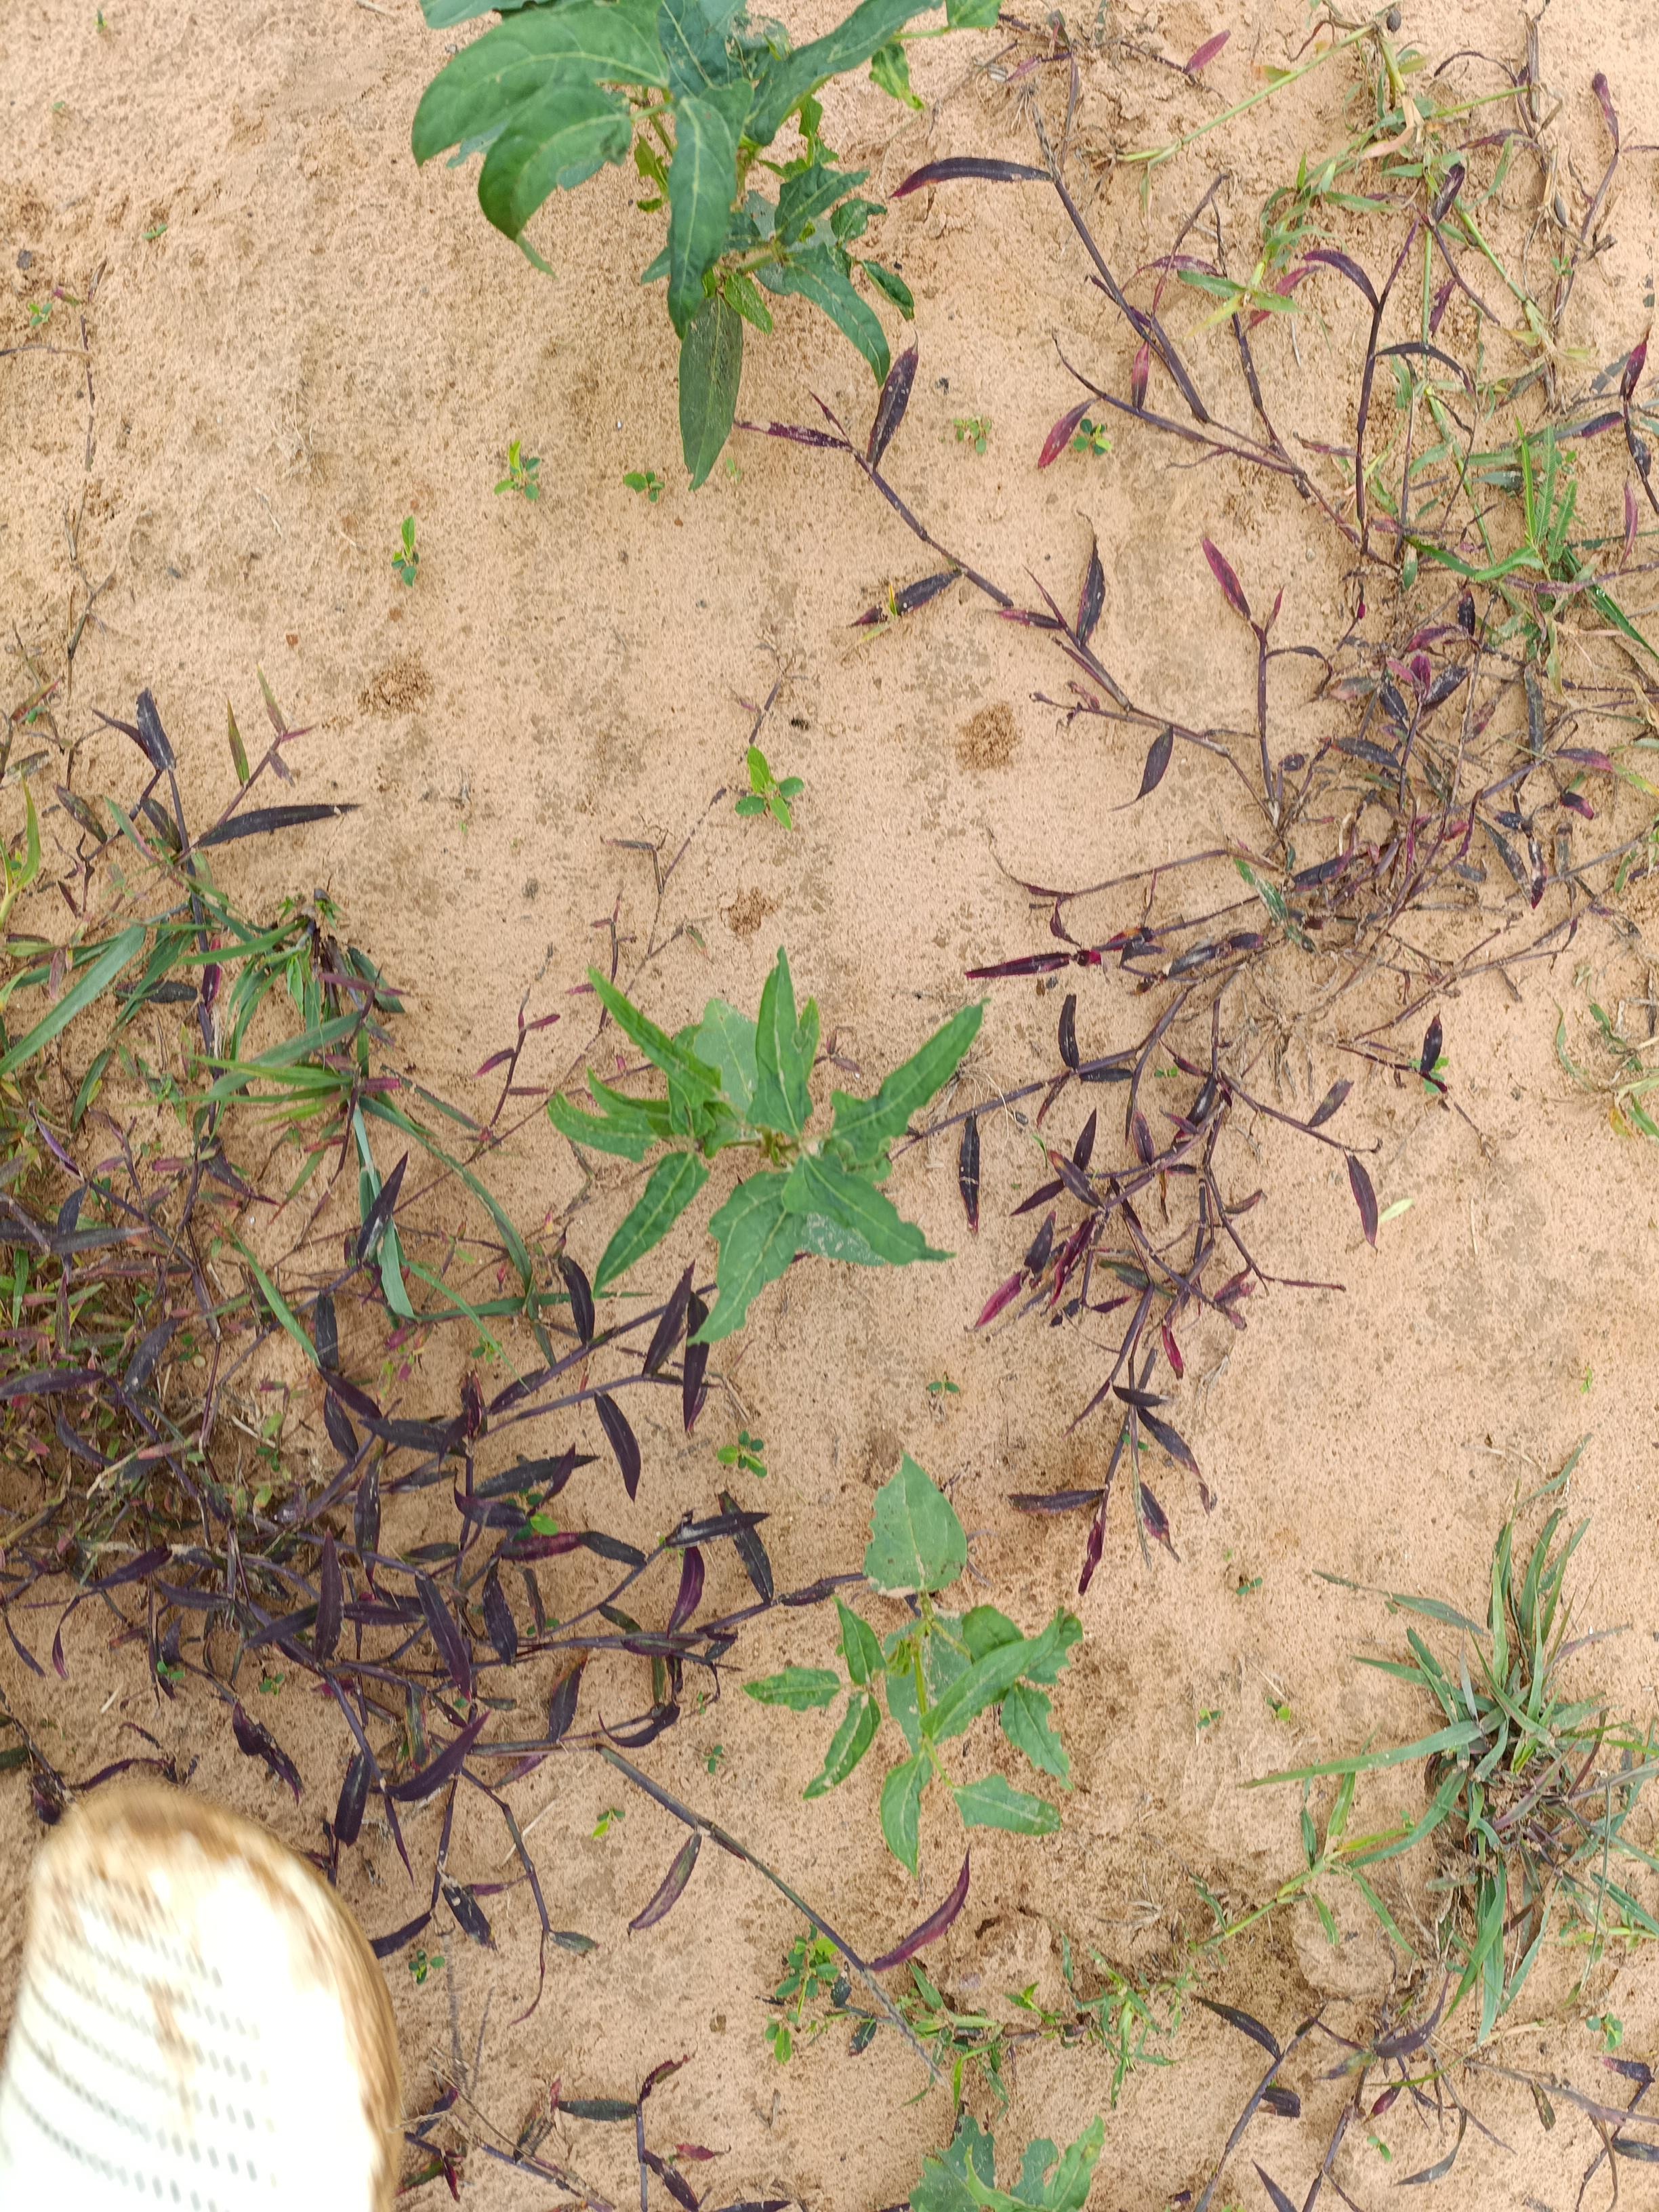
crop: cowpea
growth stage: emergence
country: Nigeria
